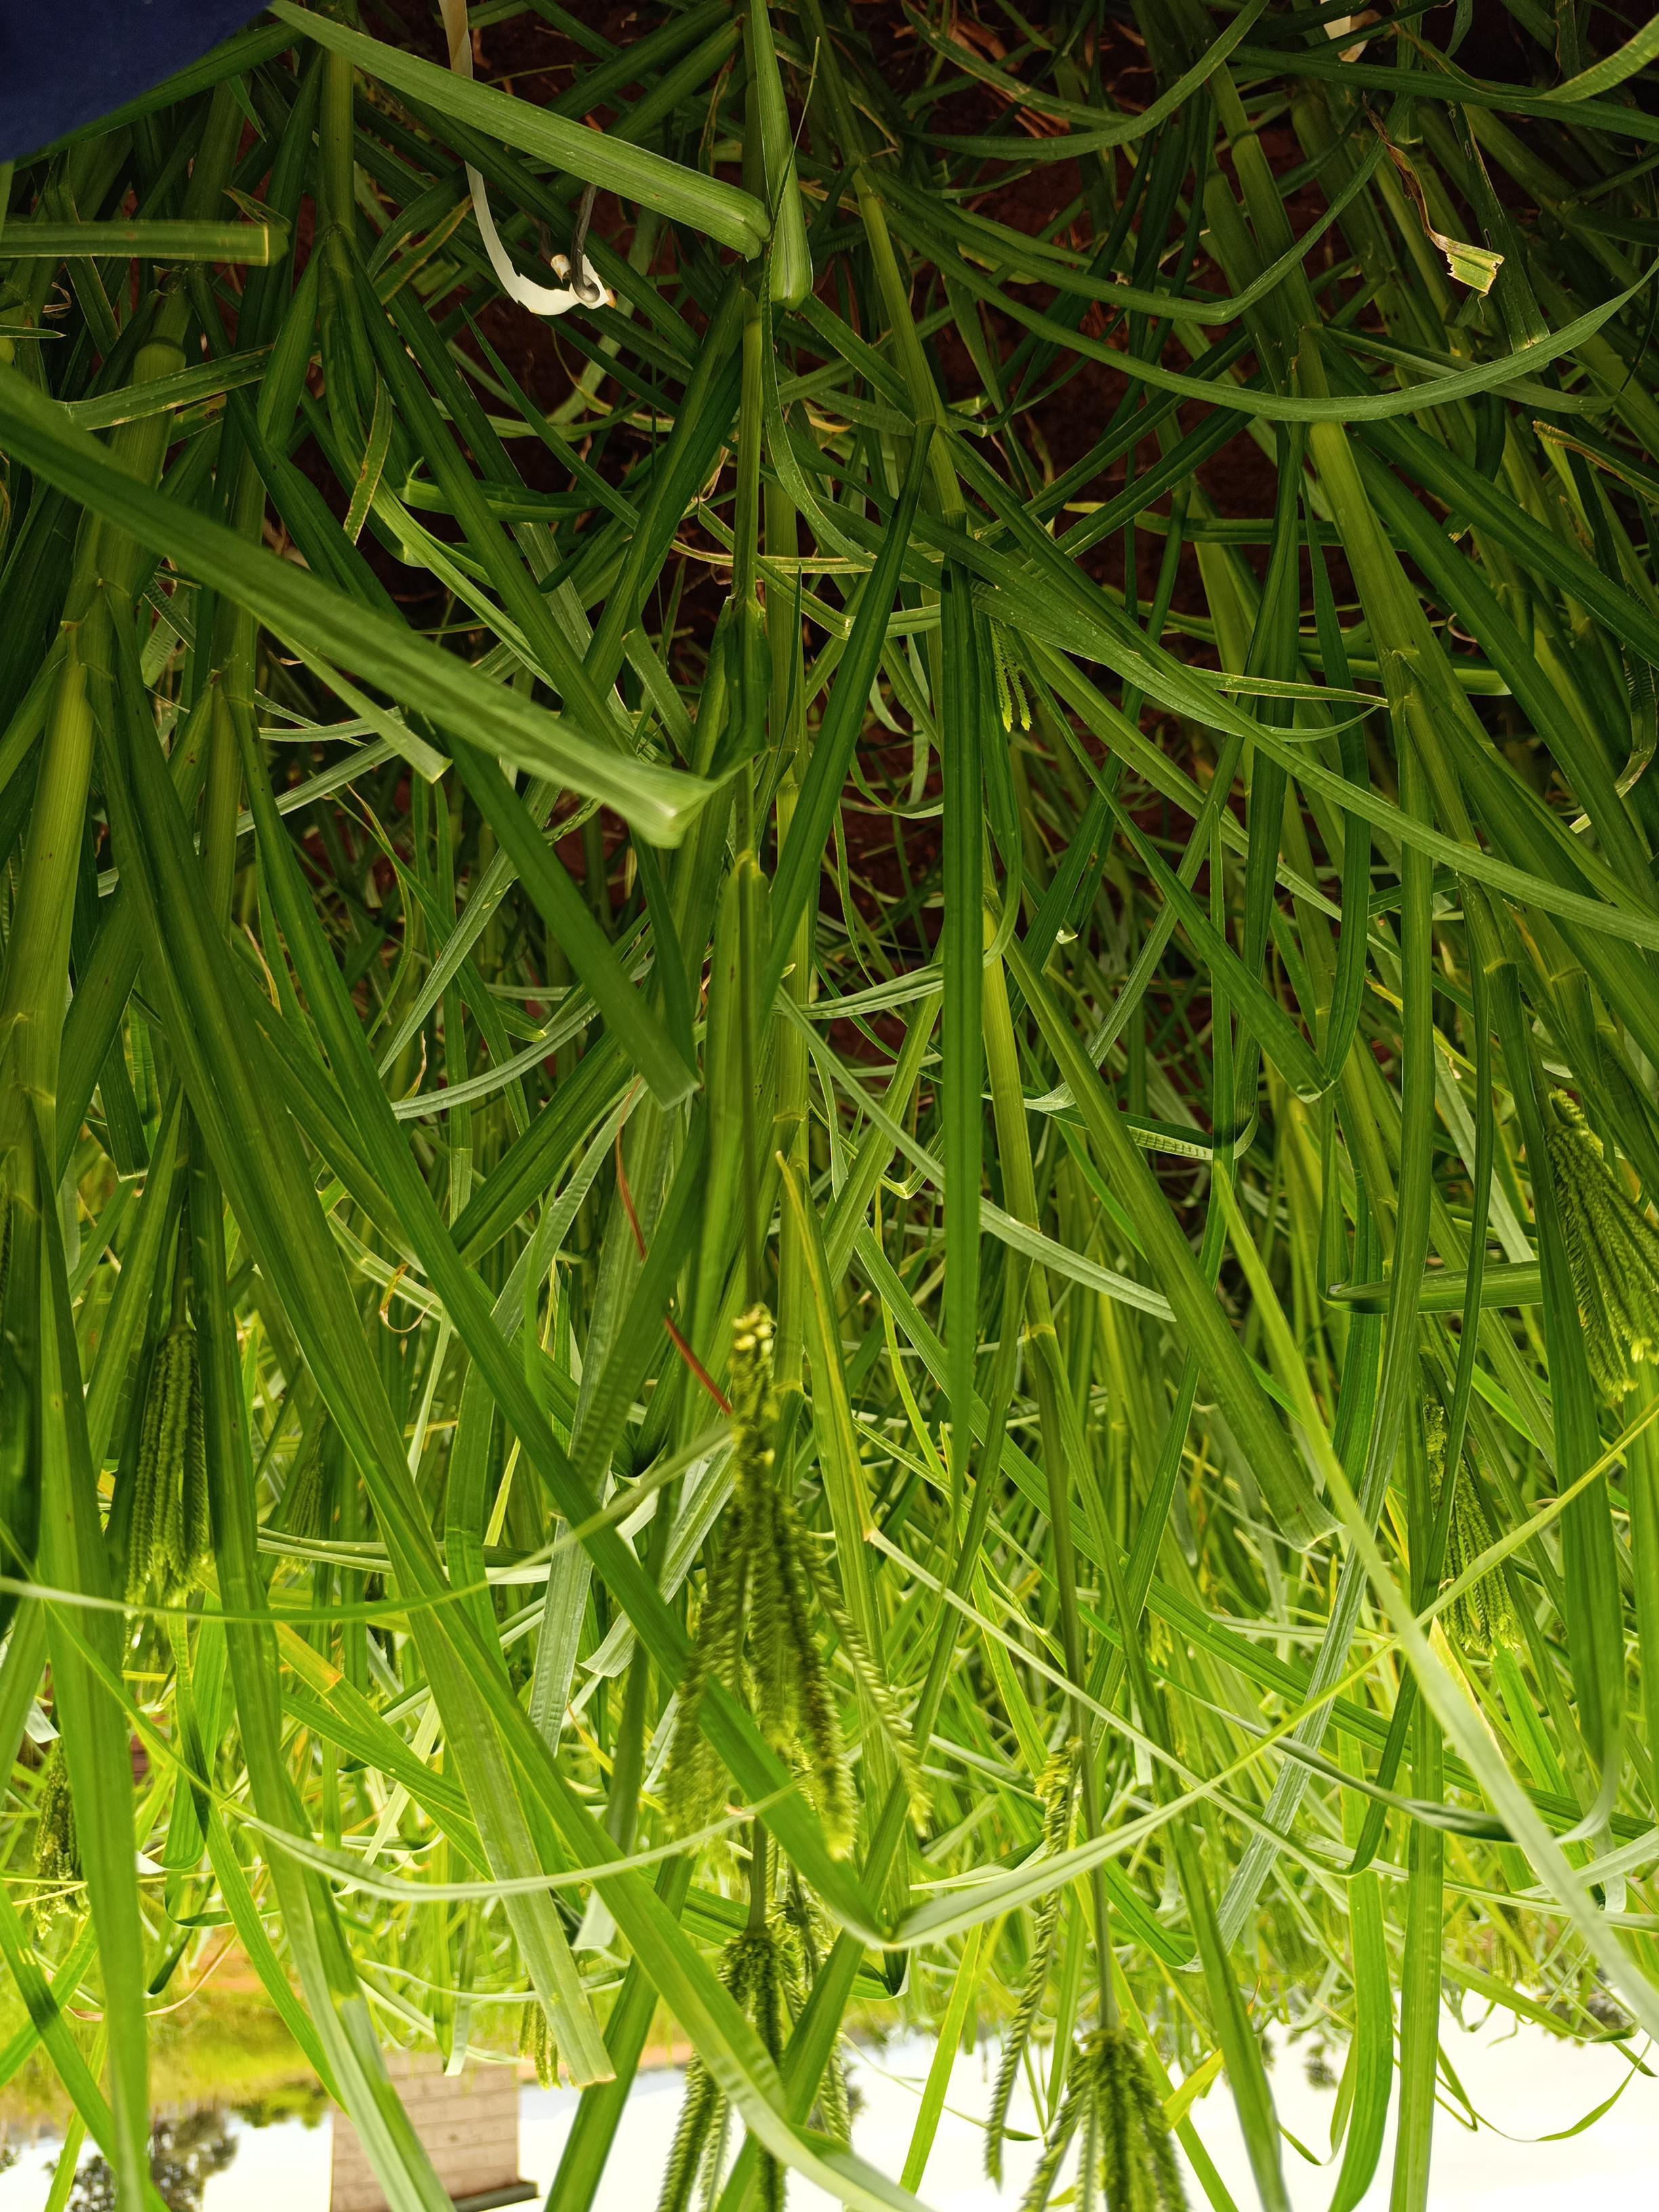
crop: finger millet
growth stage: heading tuber
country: Kenya
